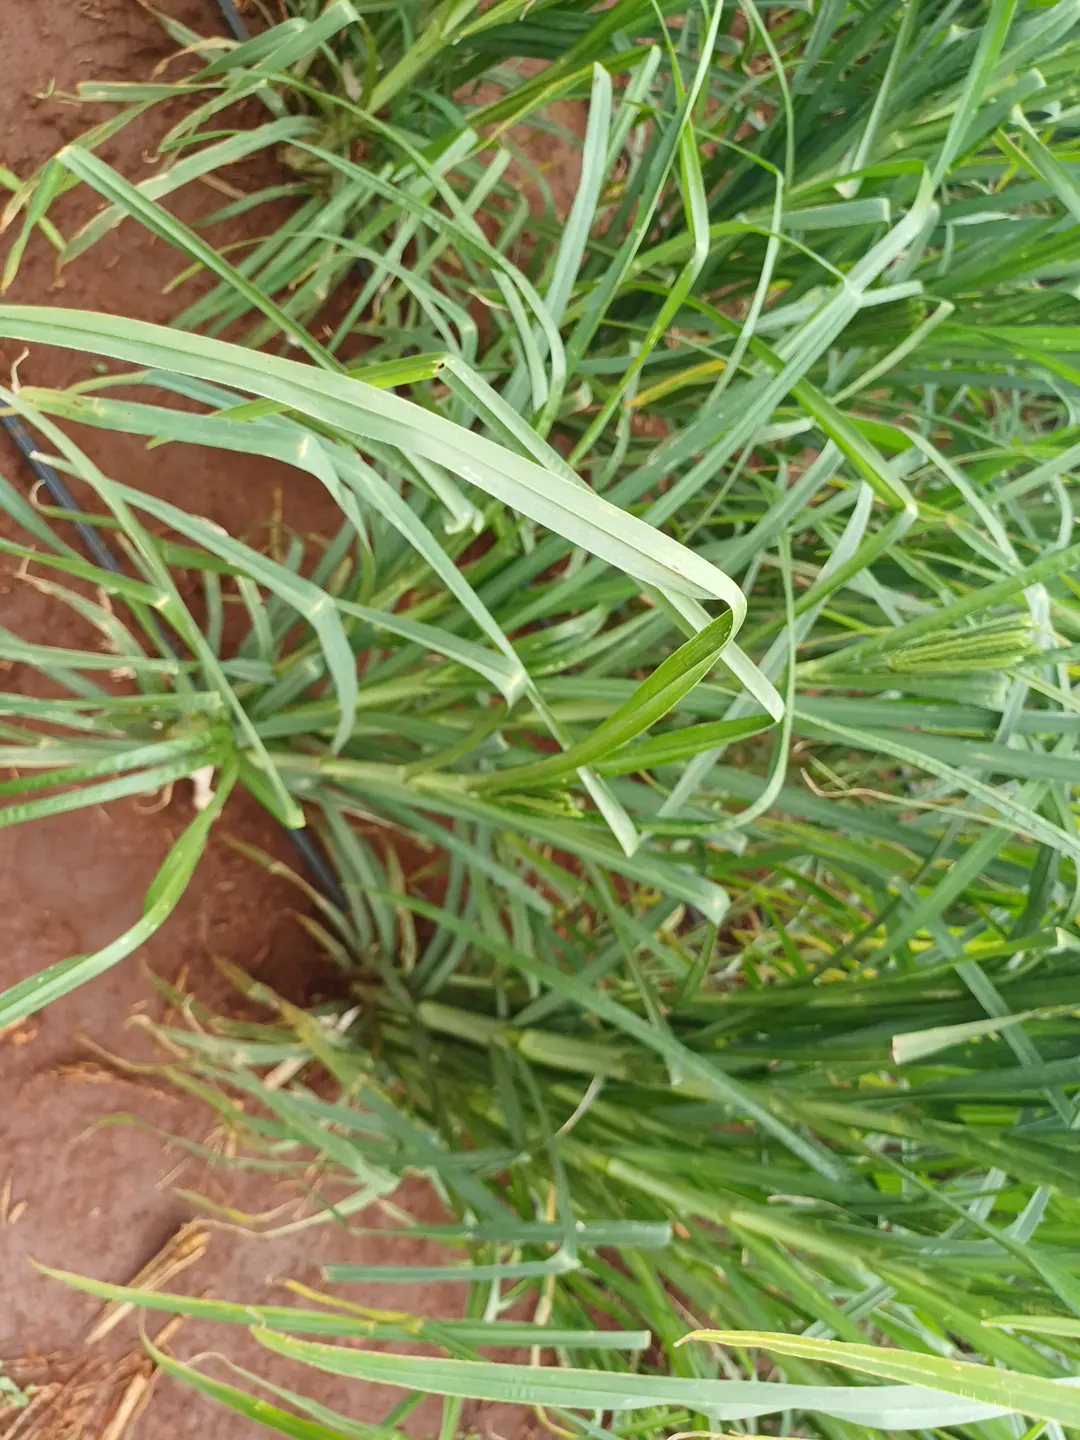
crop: finger millet
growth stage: heading tuber
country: Kenya
